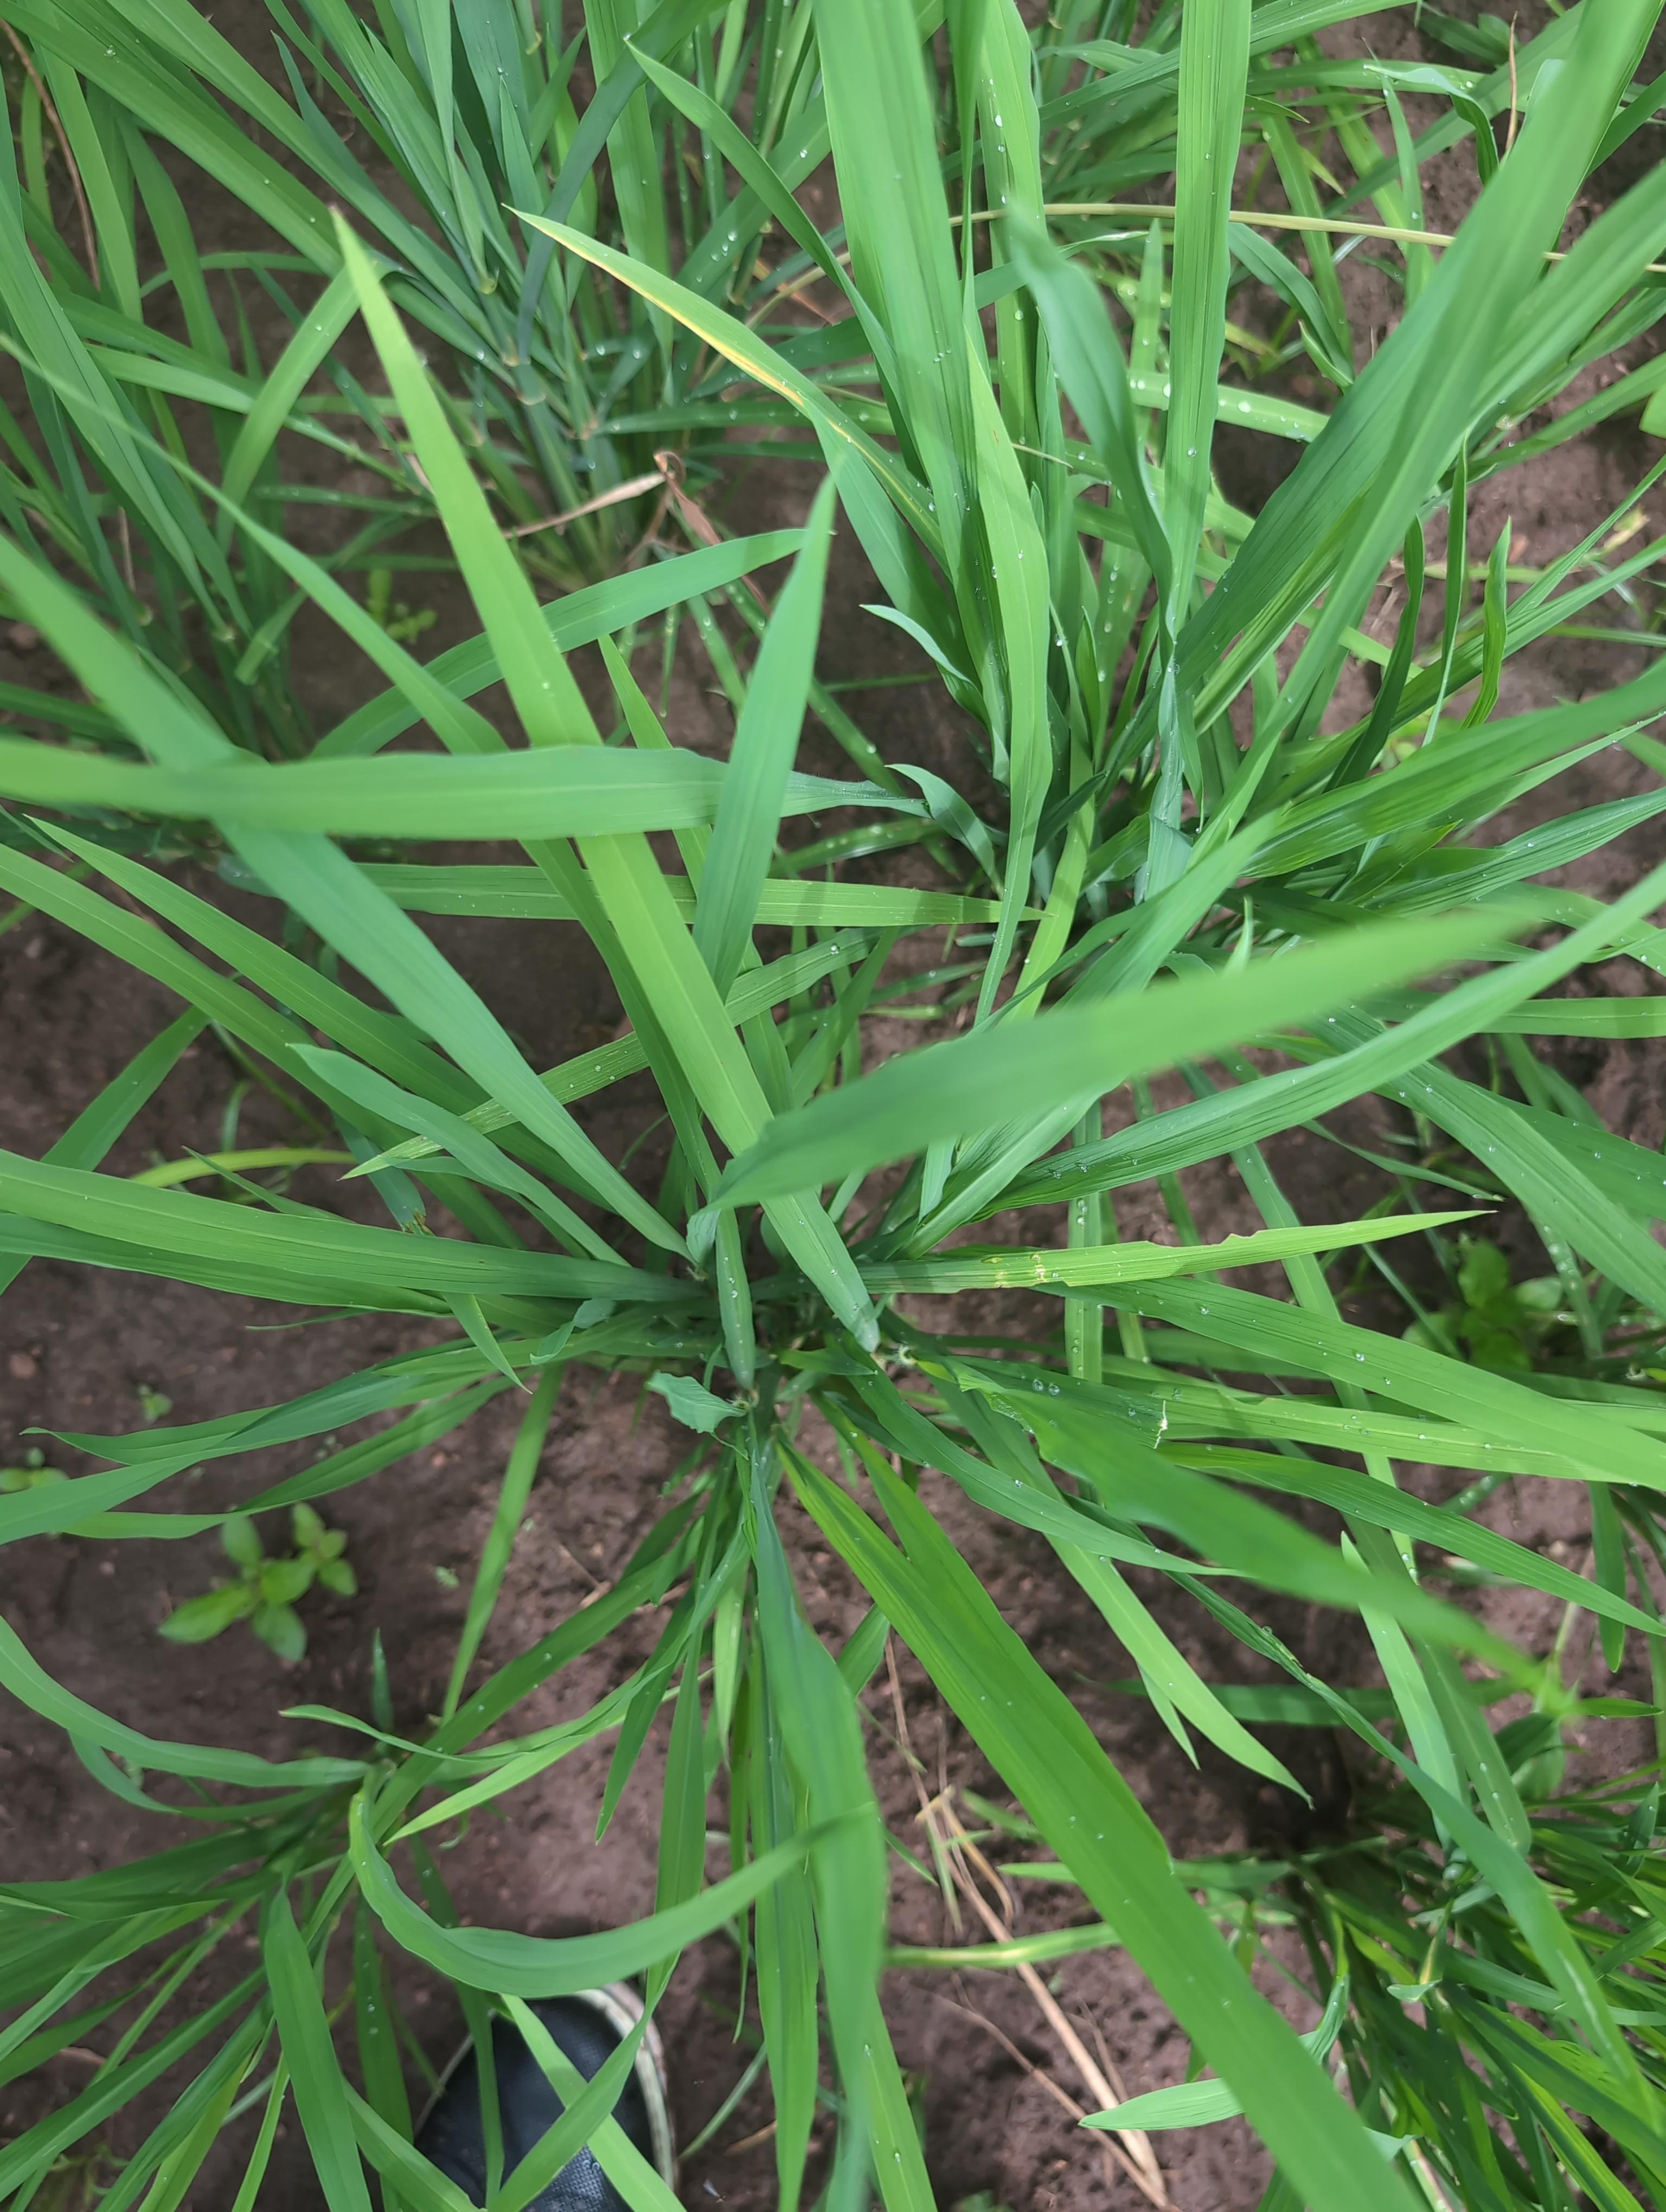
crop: rice
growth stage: elongation stem
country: Côte d'Ivoire
